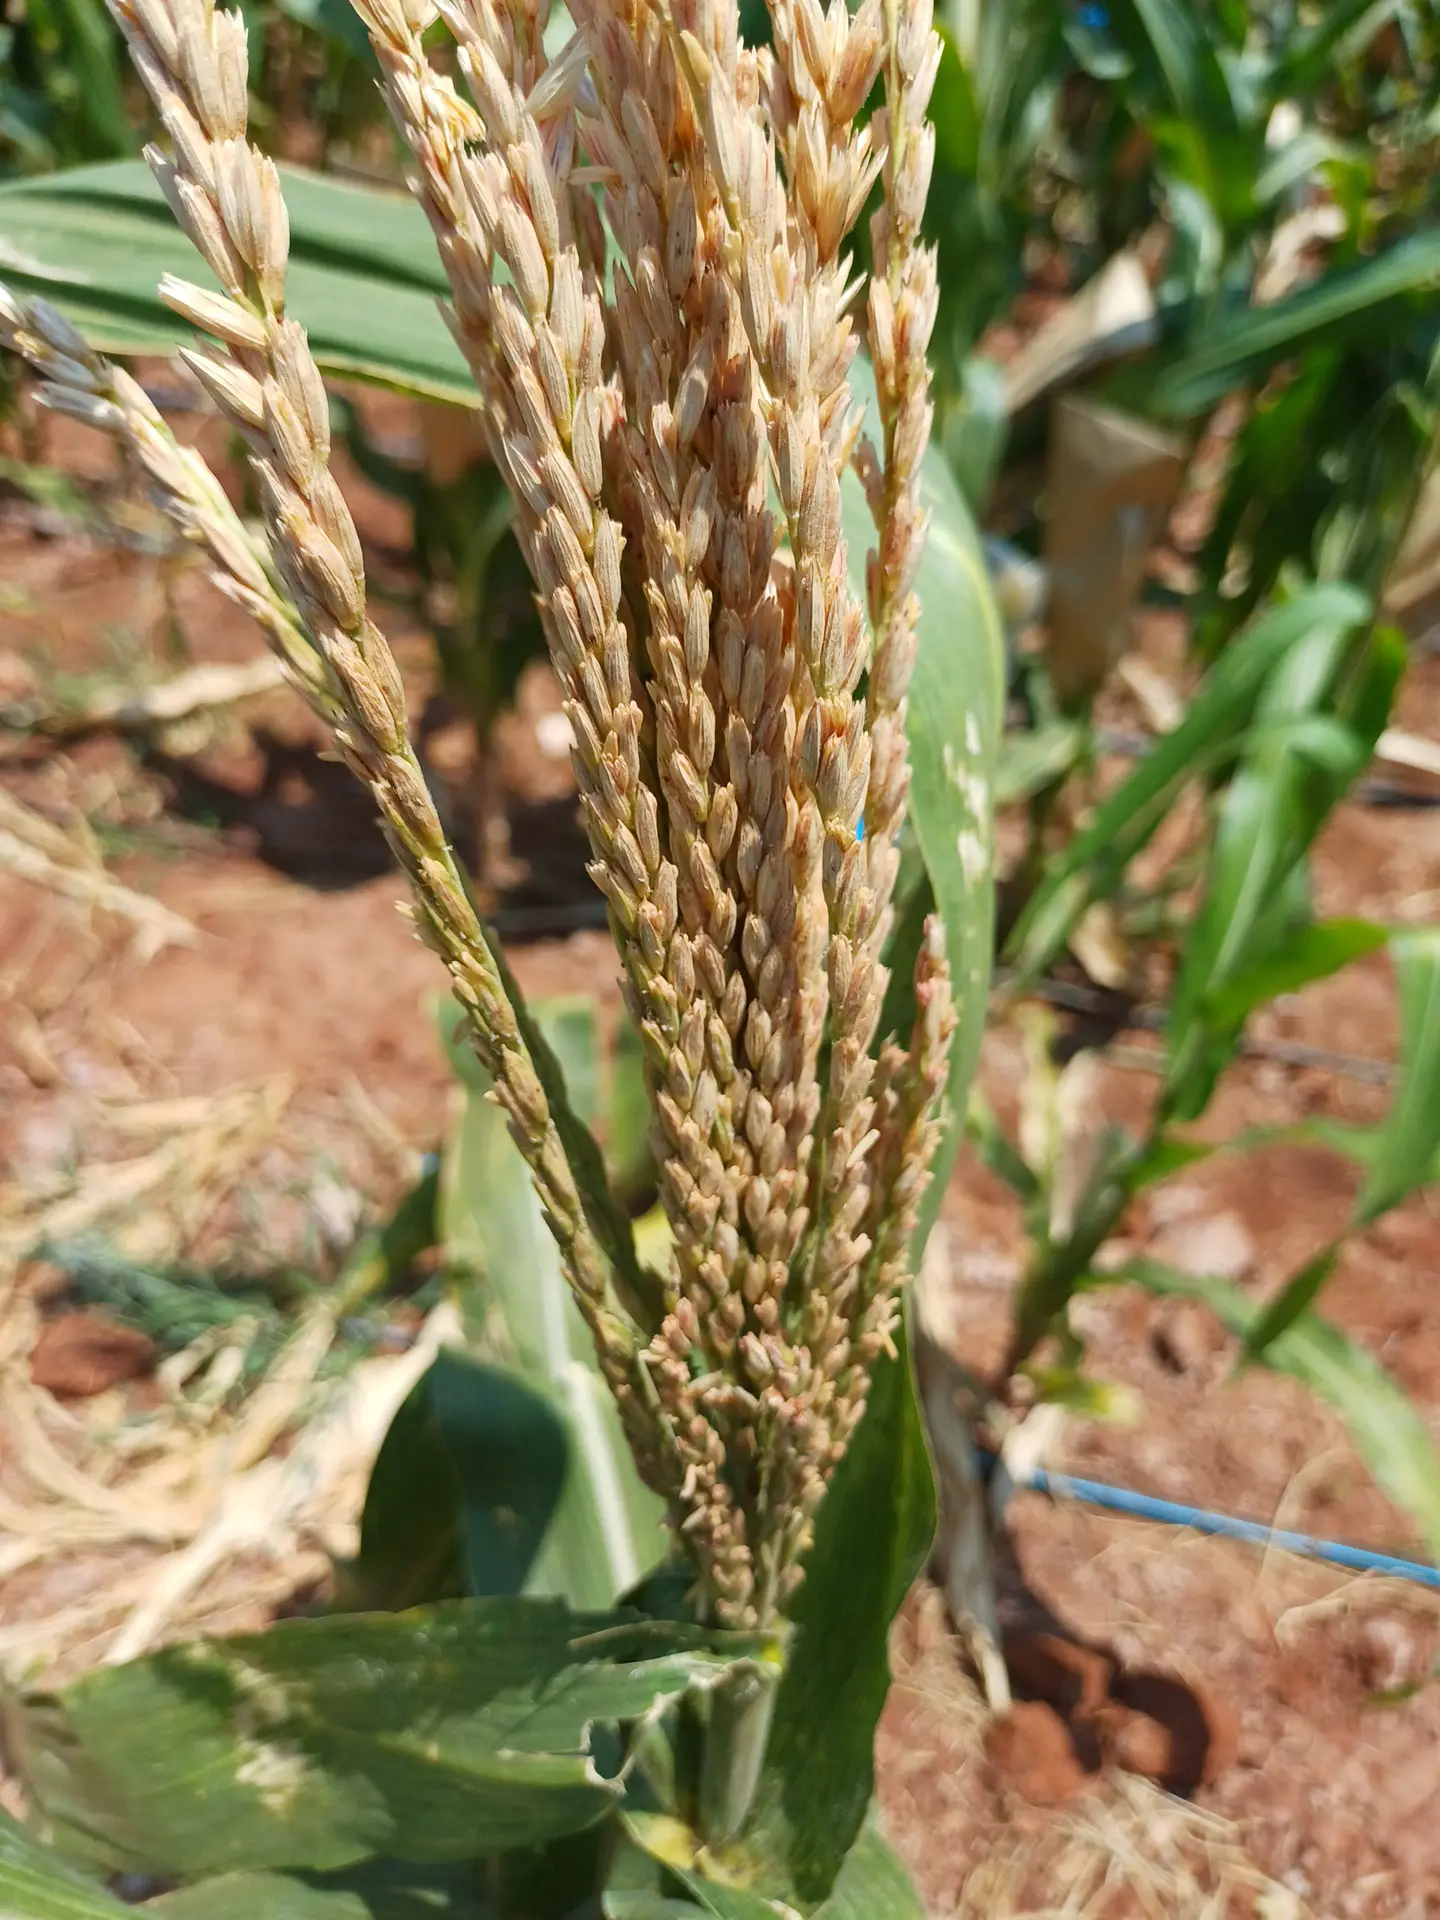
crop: maize
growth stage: flowering
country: Kenya
